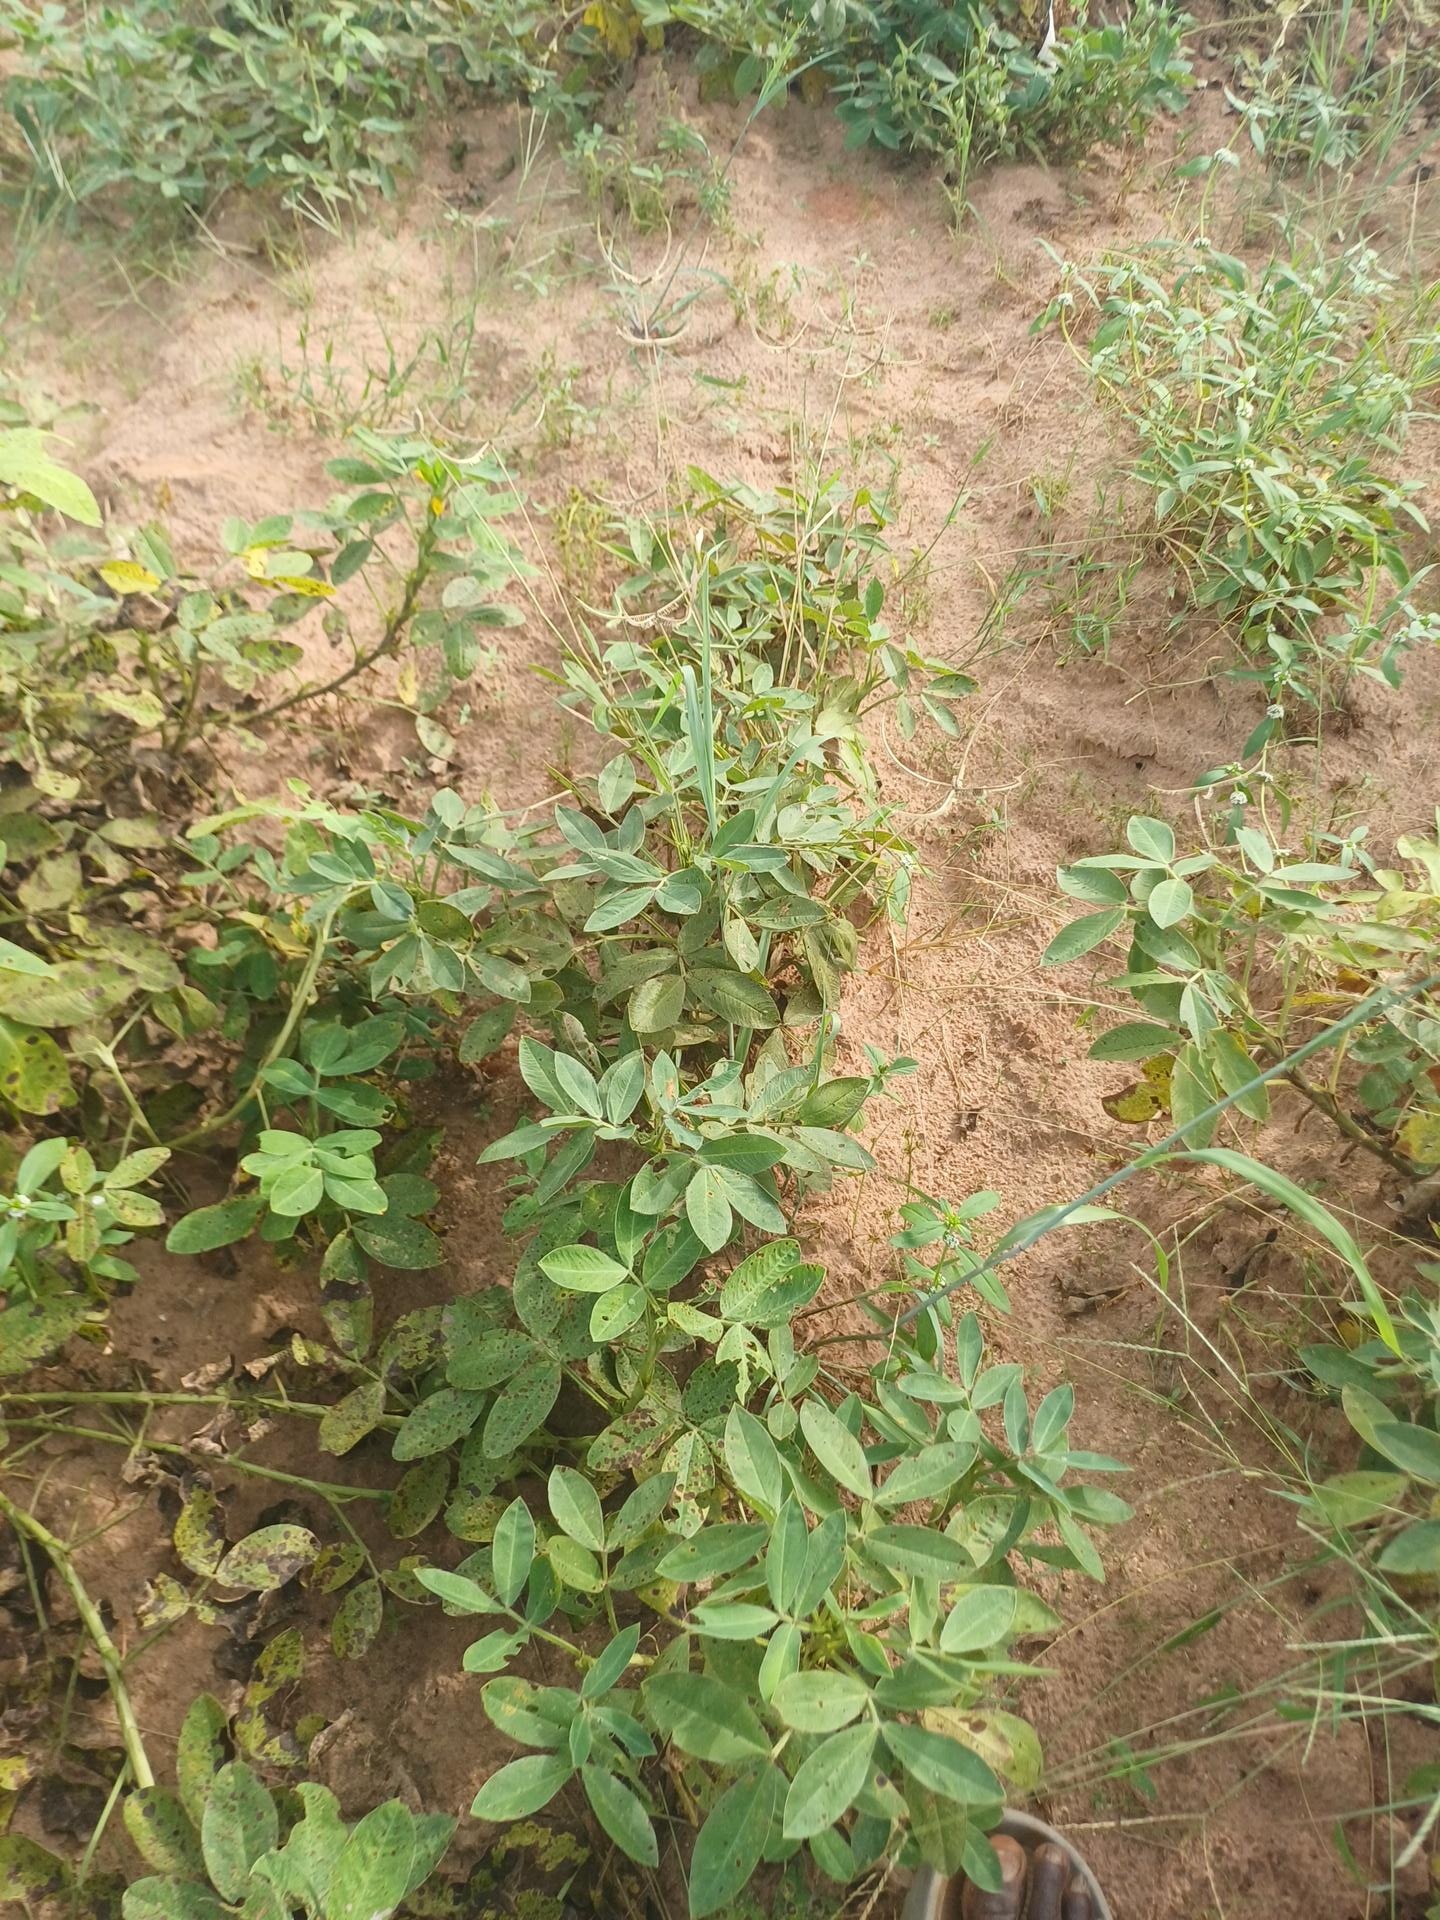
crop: groundnut
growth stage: flowering
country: Senegal
